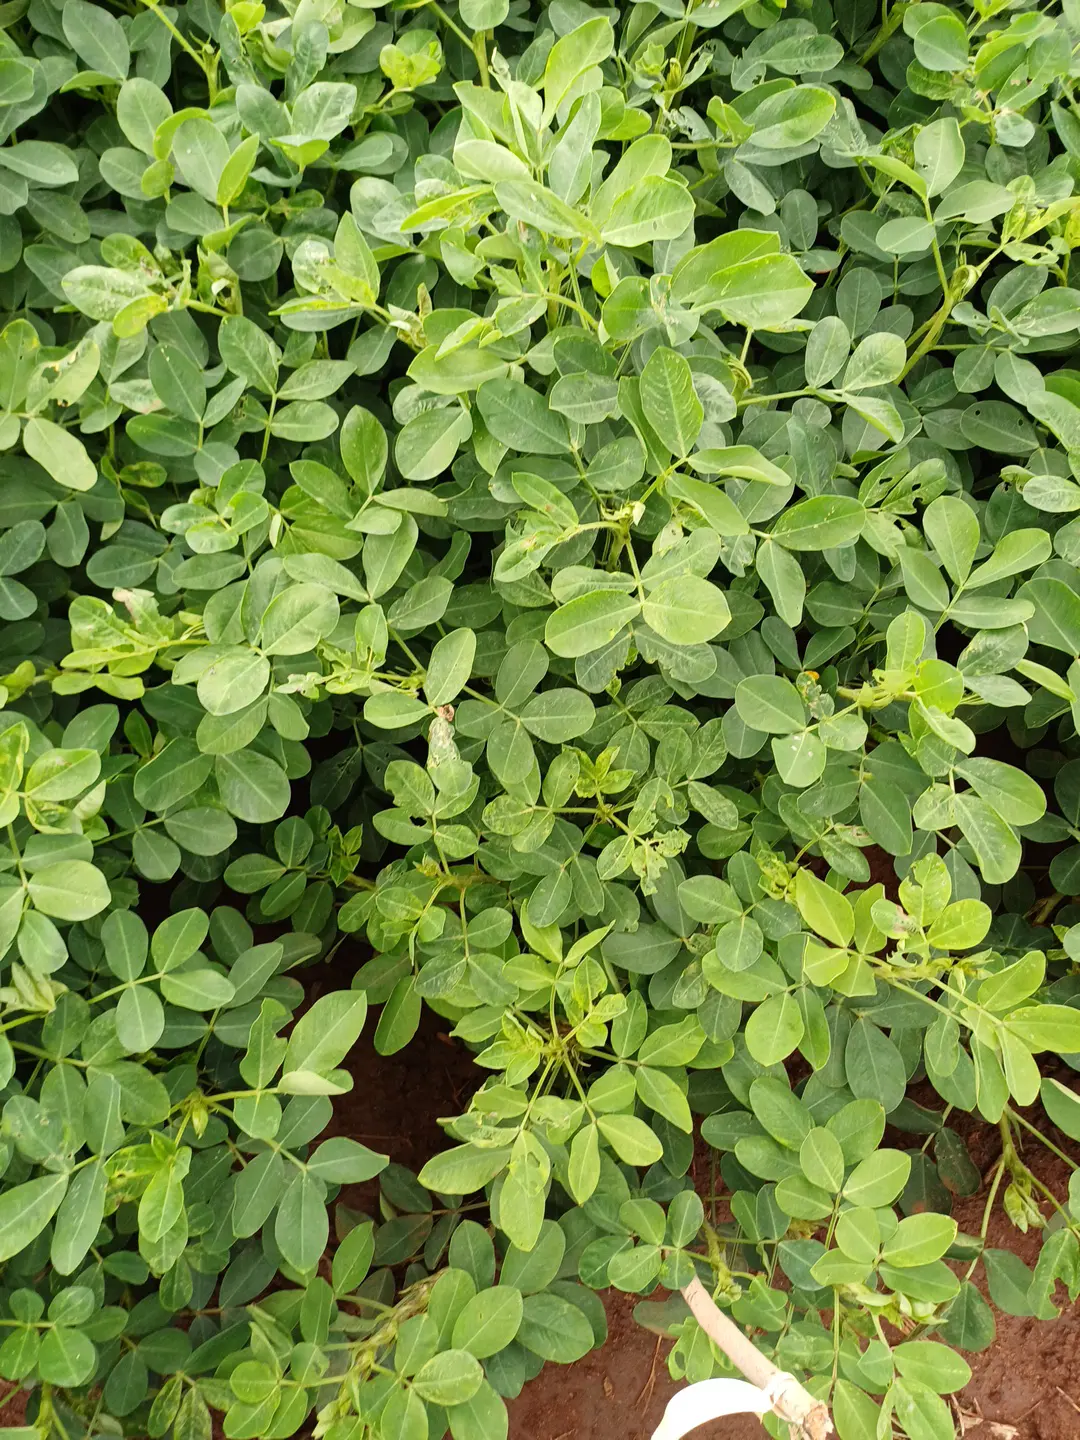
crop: groundnut
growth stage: flowering
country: Kenya
